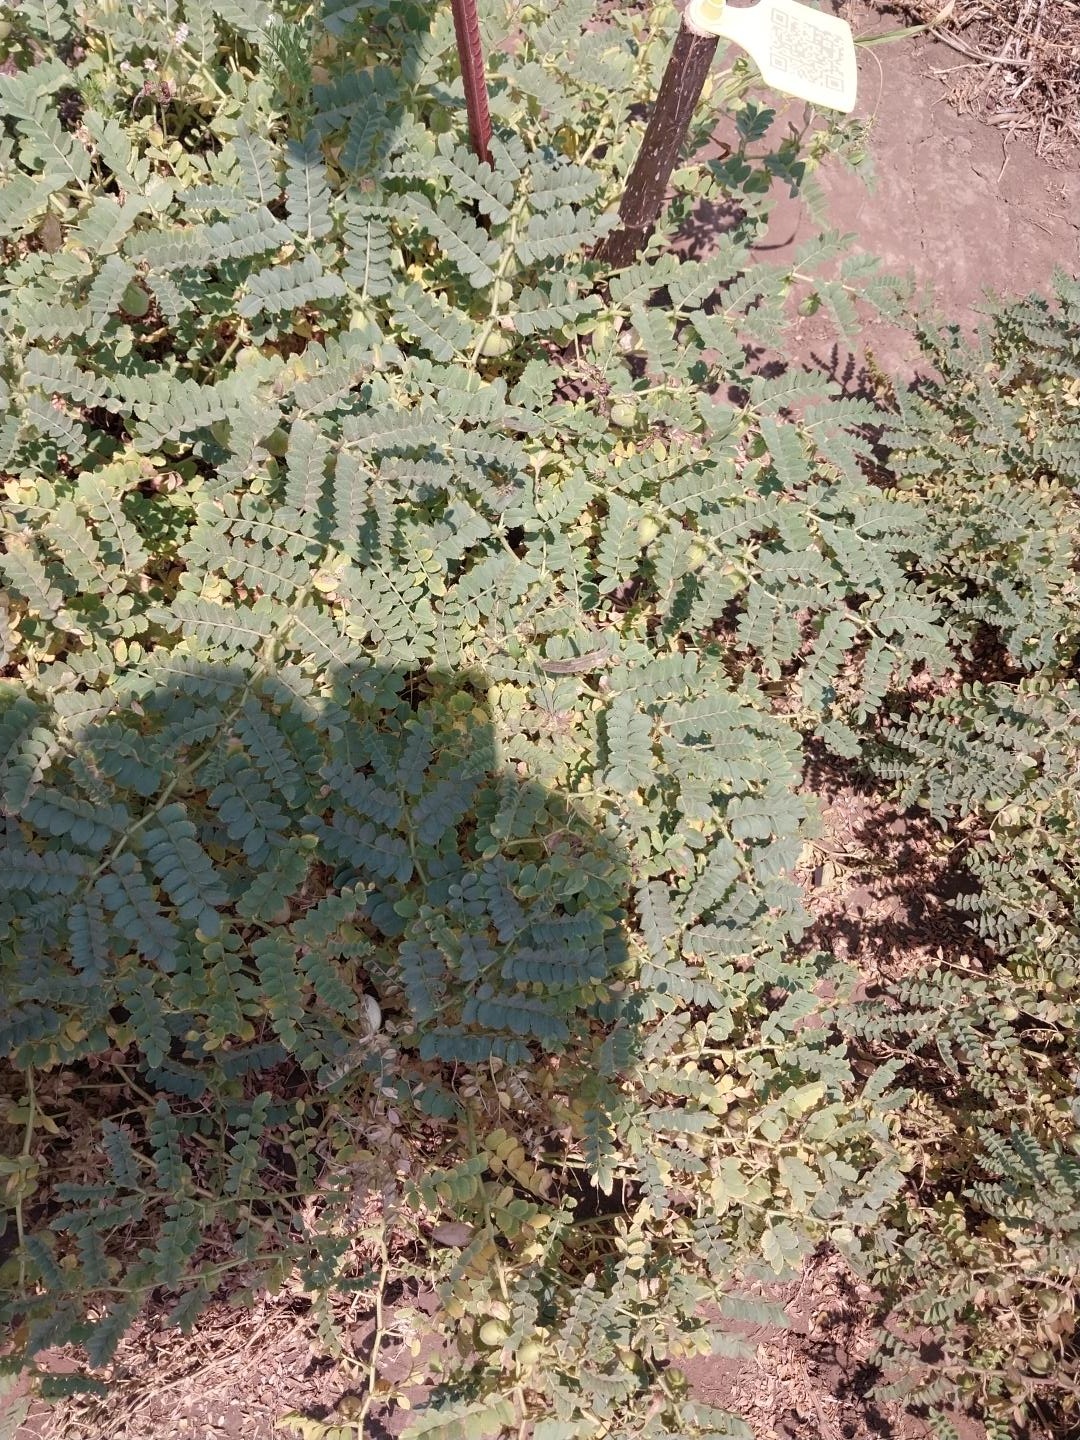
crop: chickpea
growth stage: development pod
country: Tanzania
